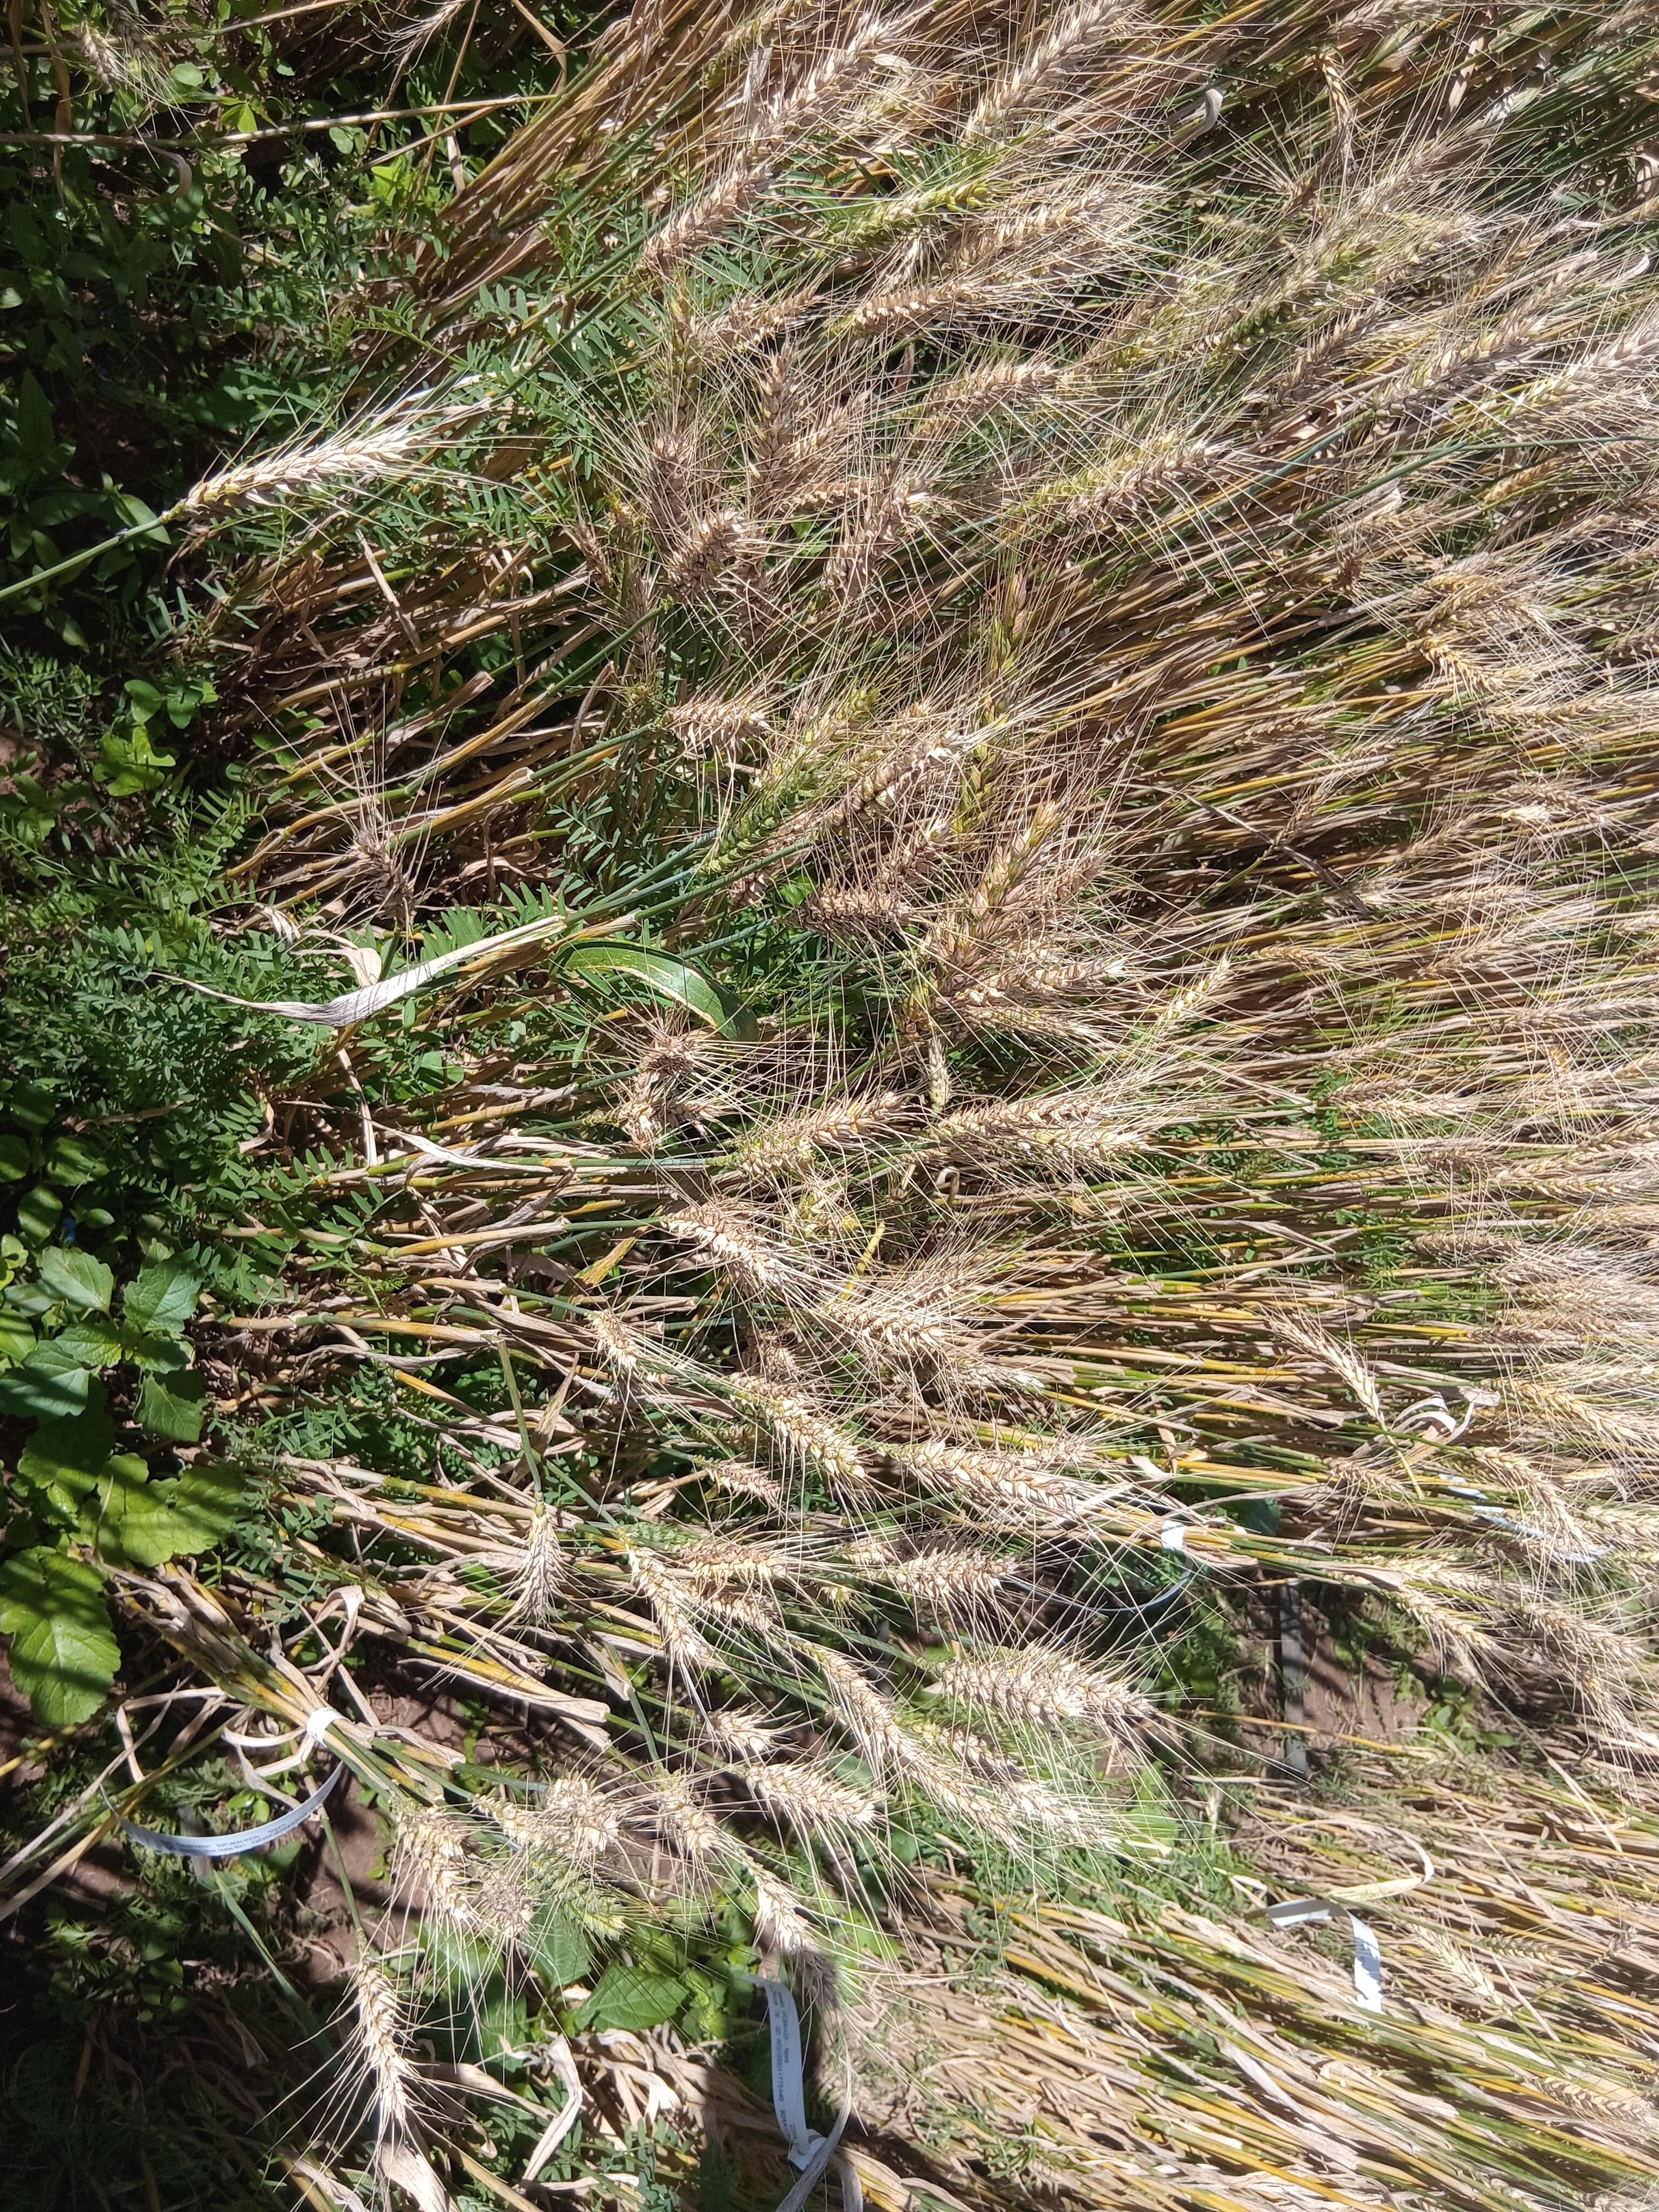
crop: wheat
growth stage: maturity
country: Kenya
